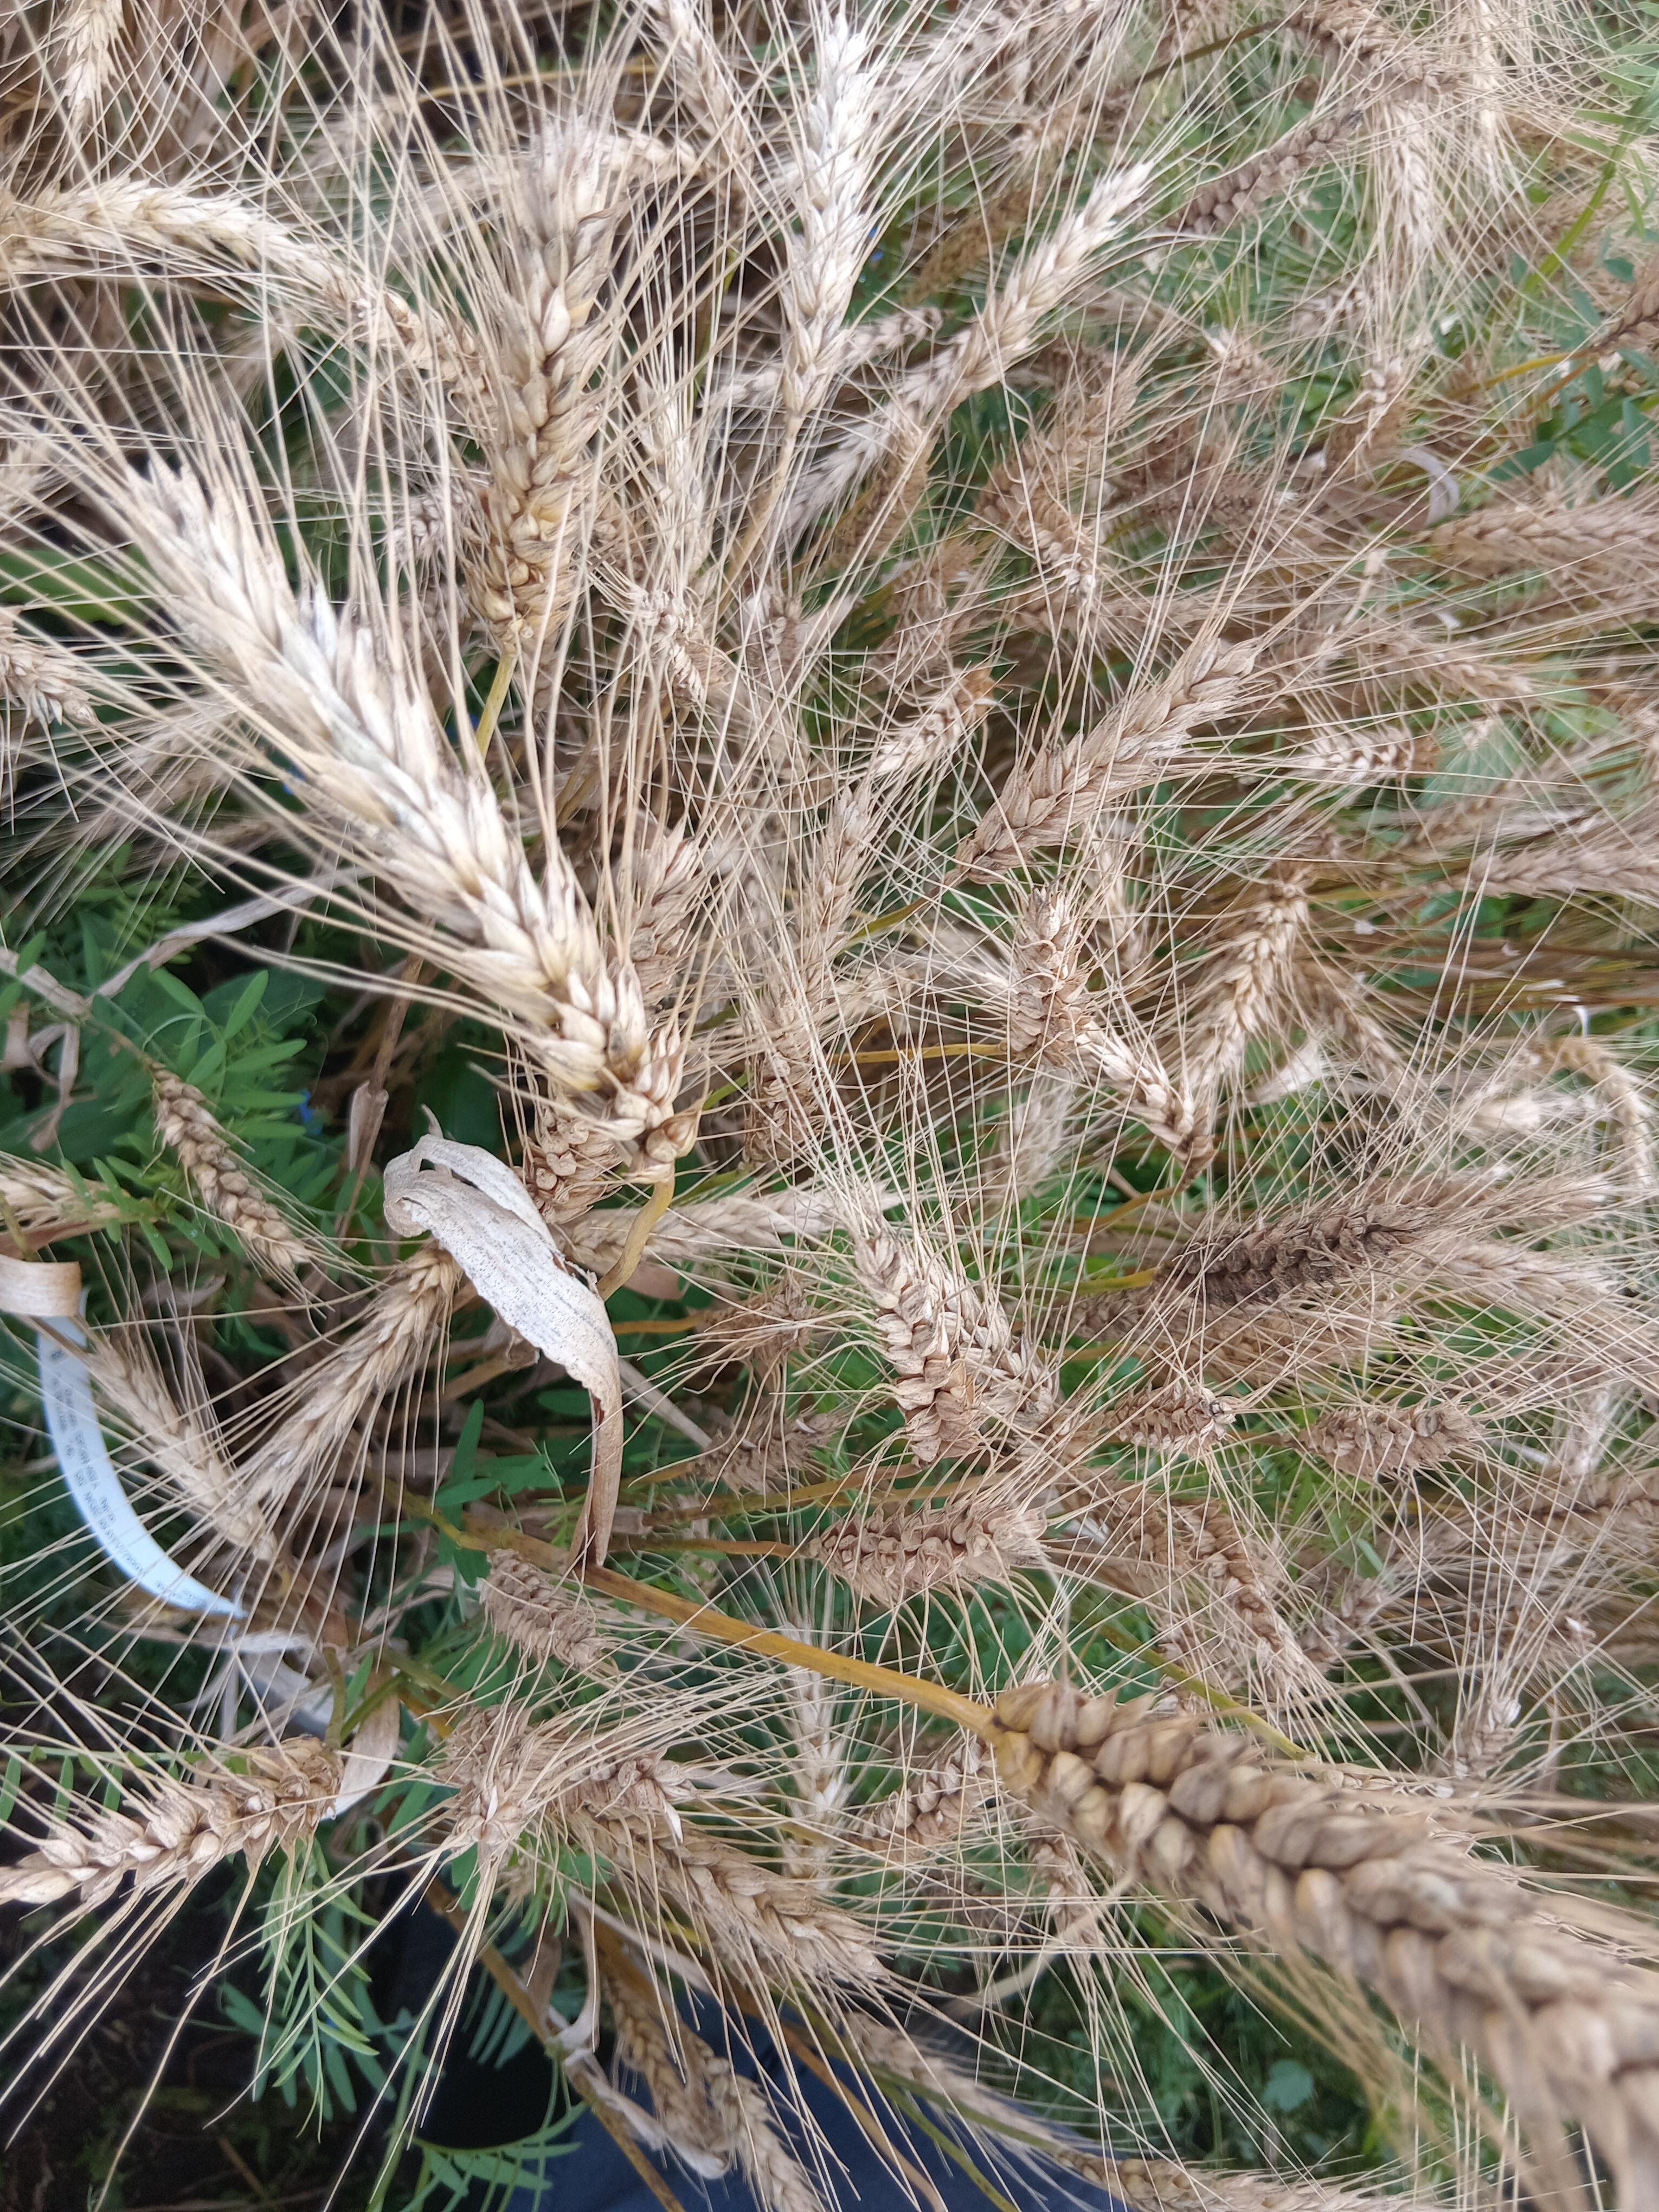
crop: wheat
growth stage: maturity
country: Kenya
